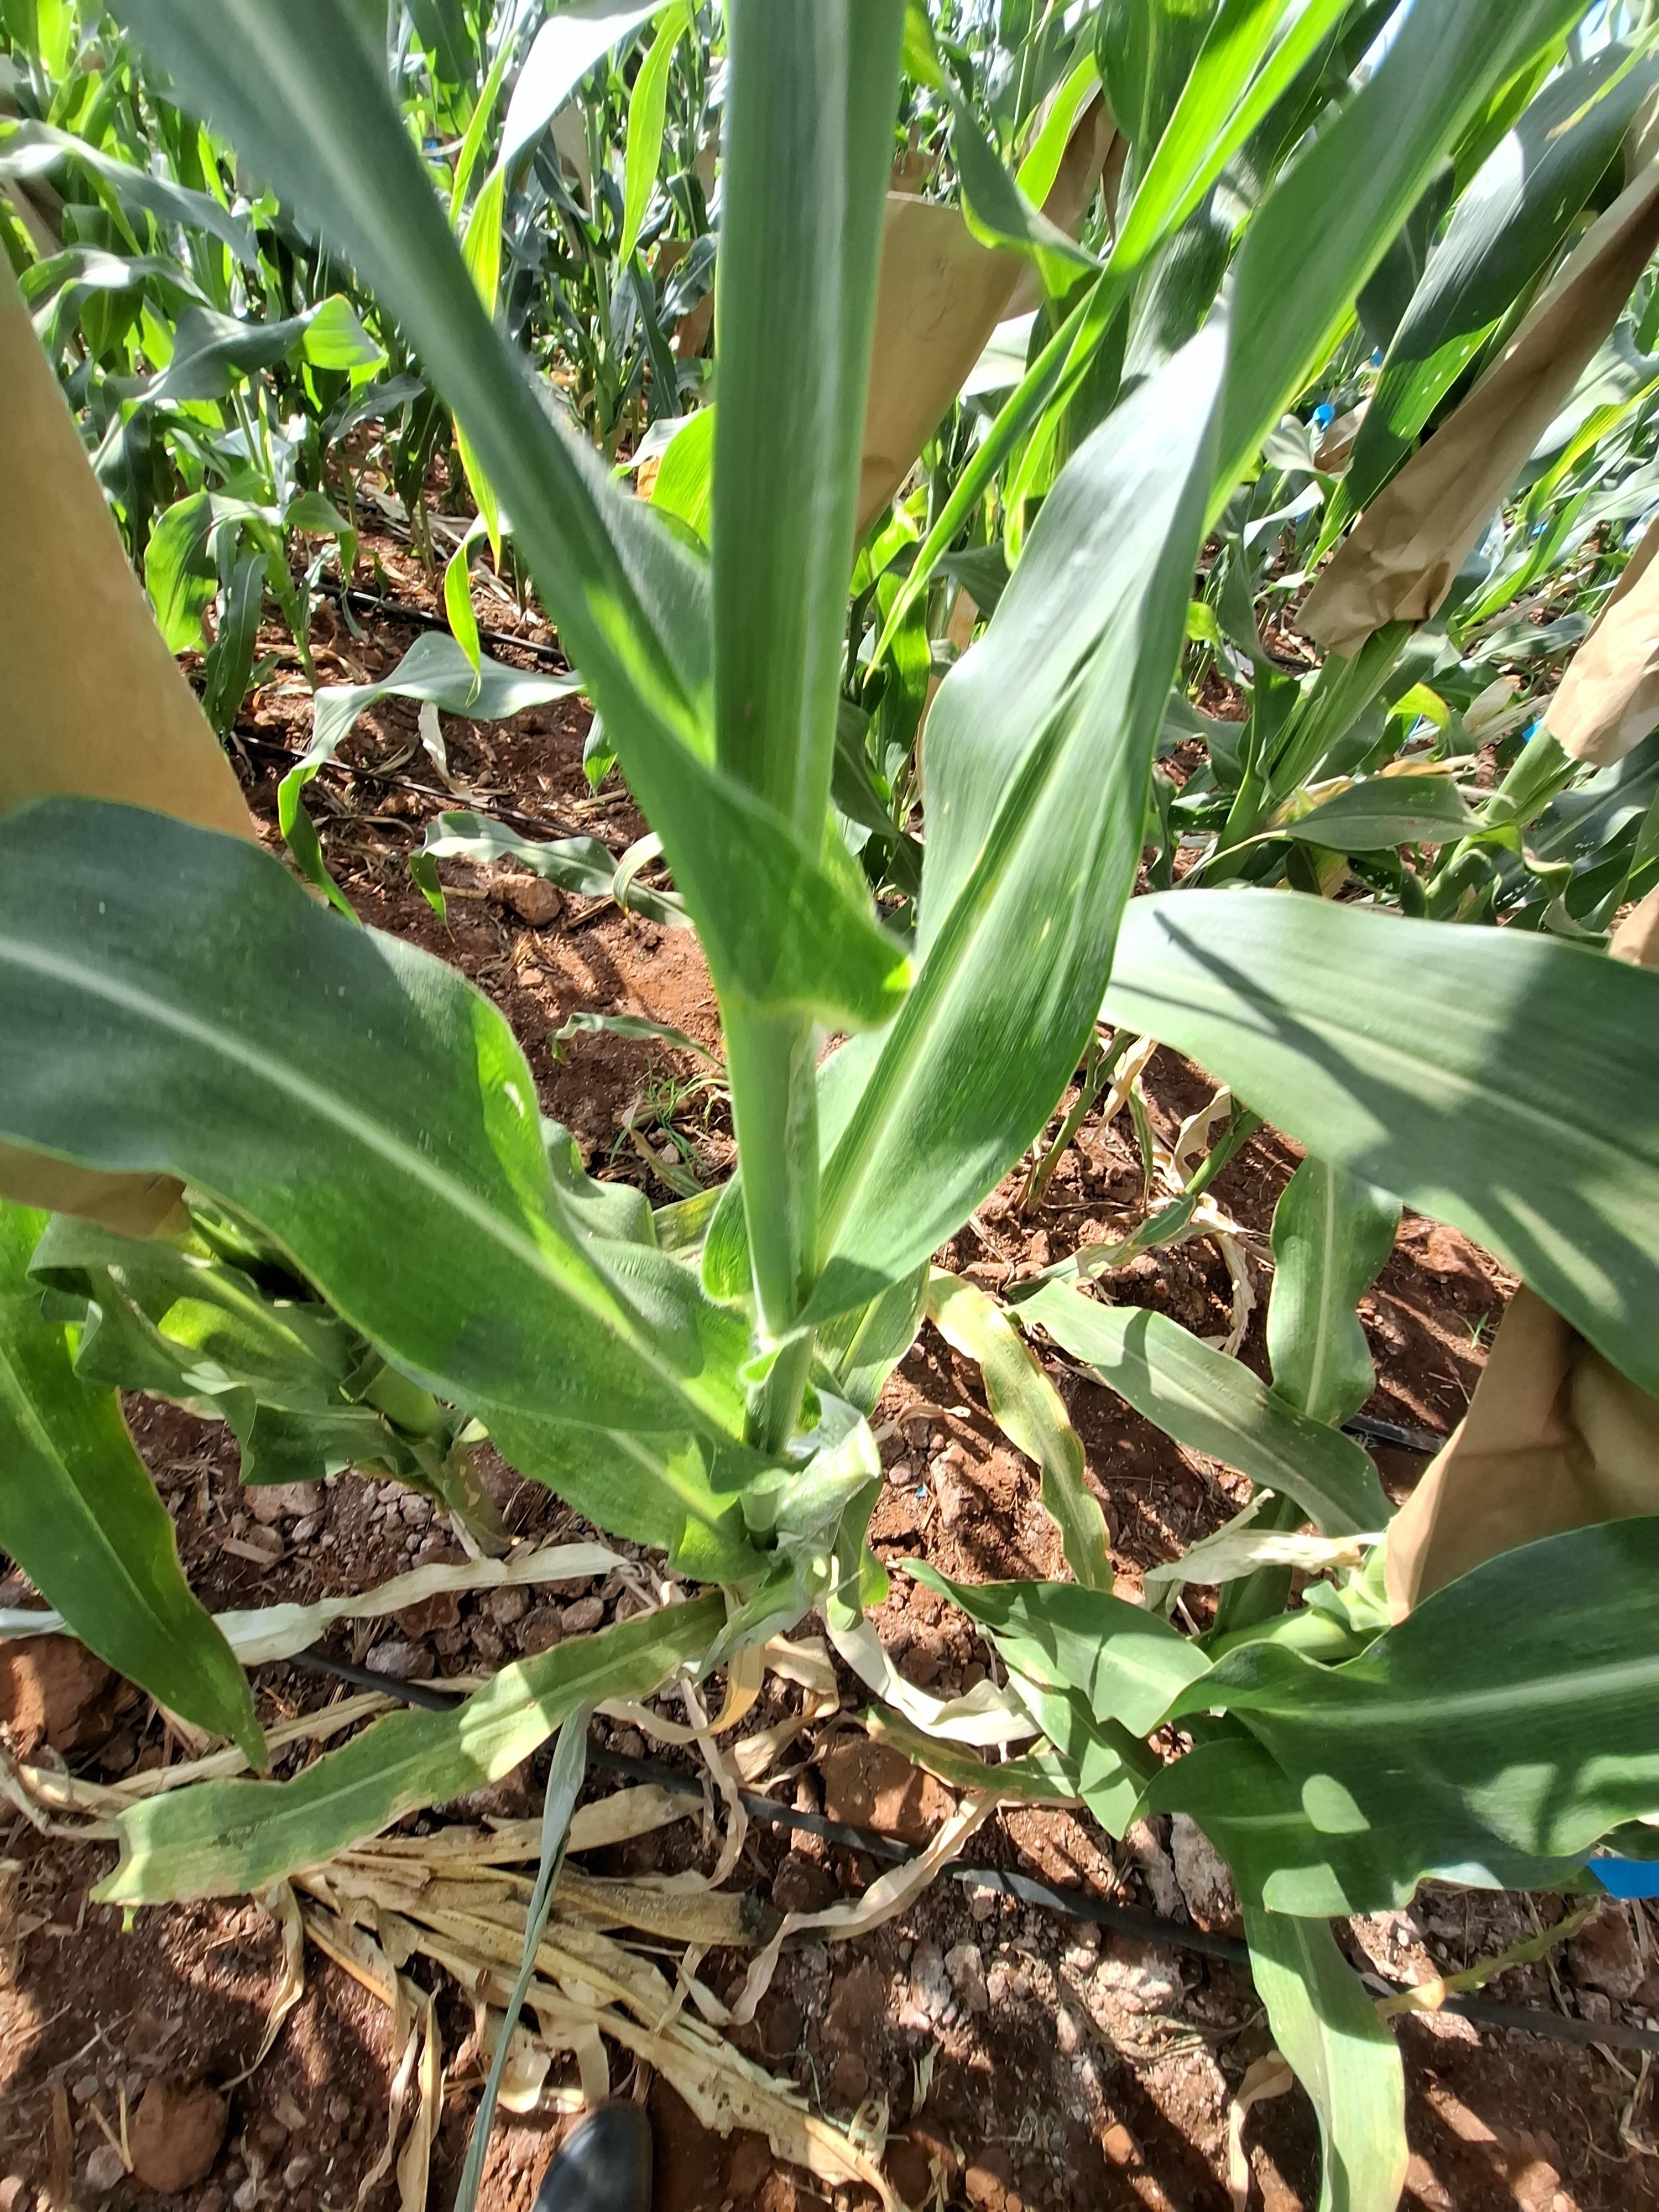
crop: maize
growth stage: flowering
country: Kenya
